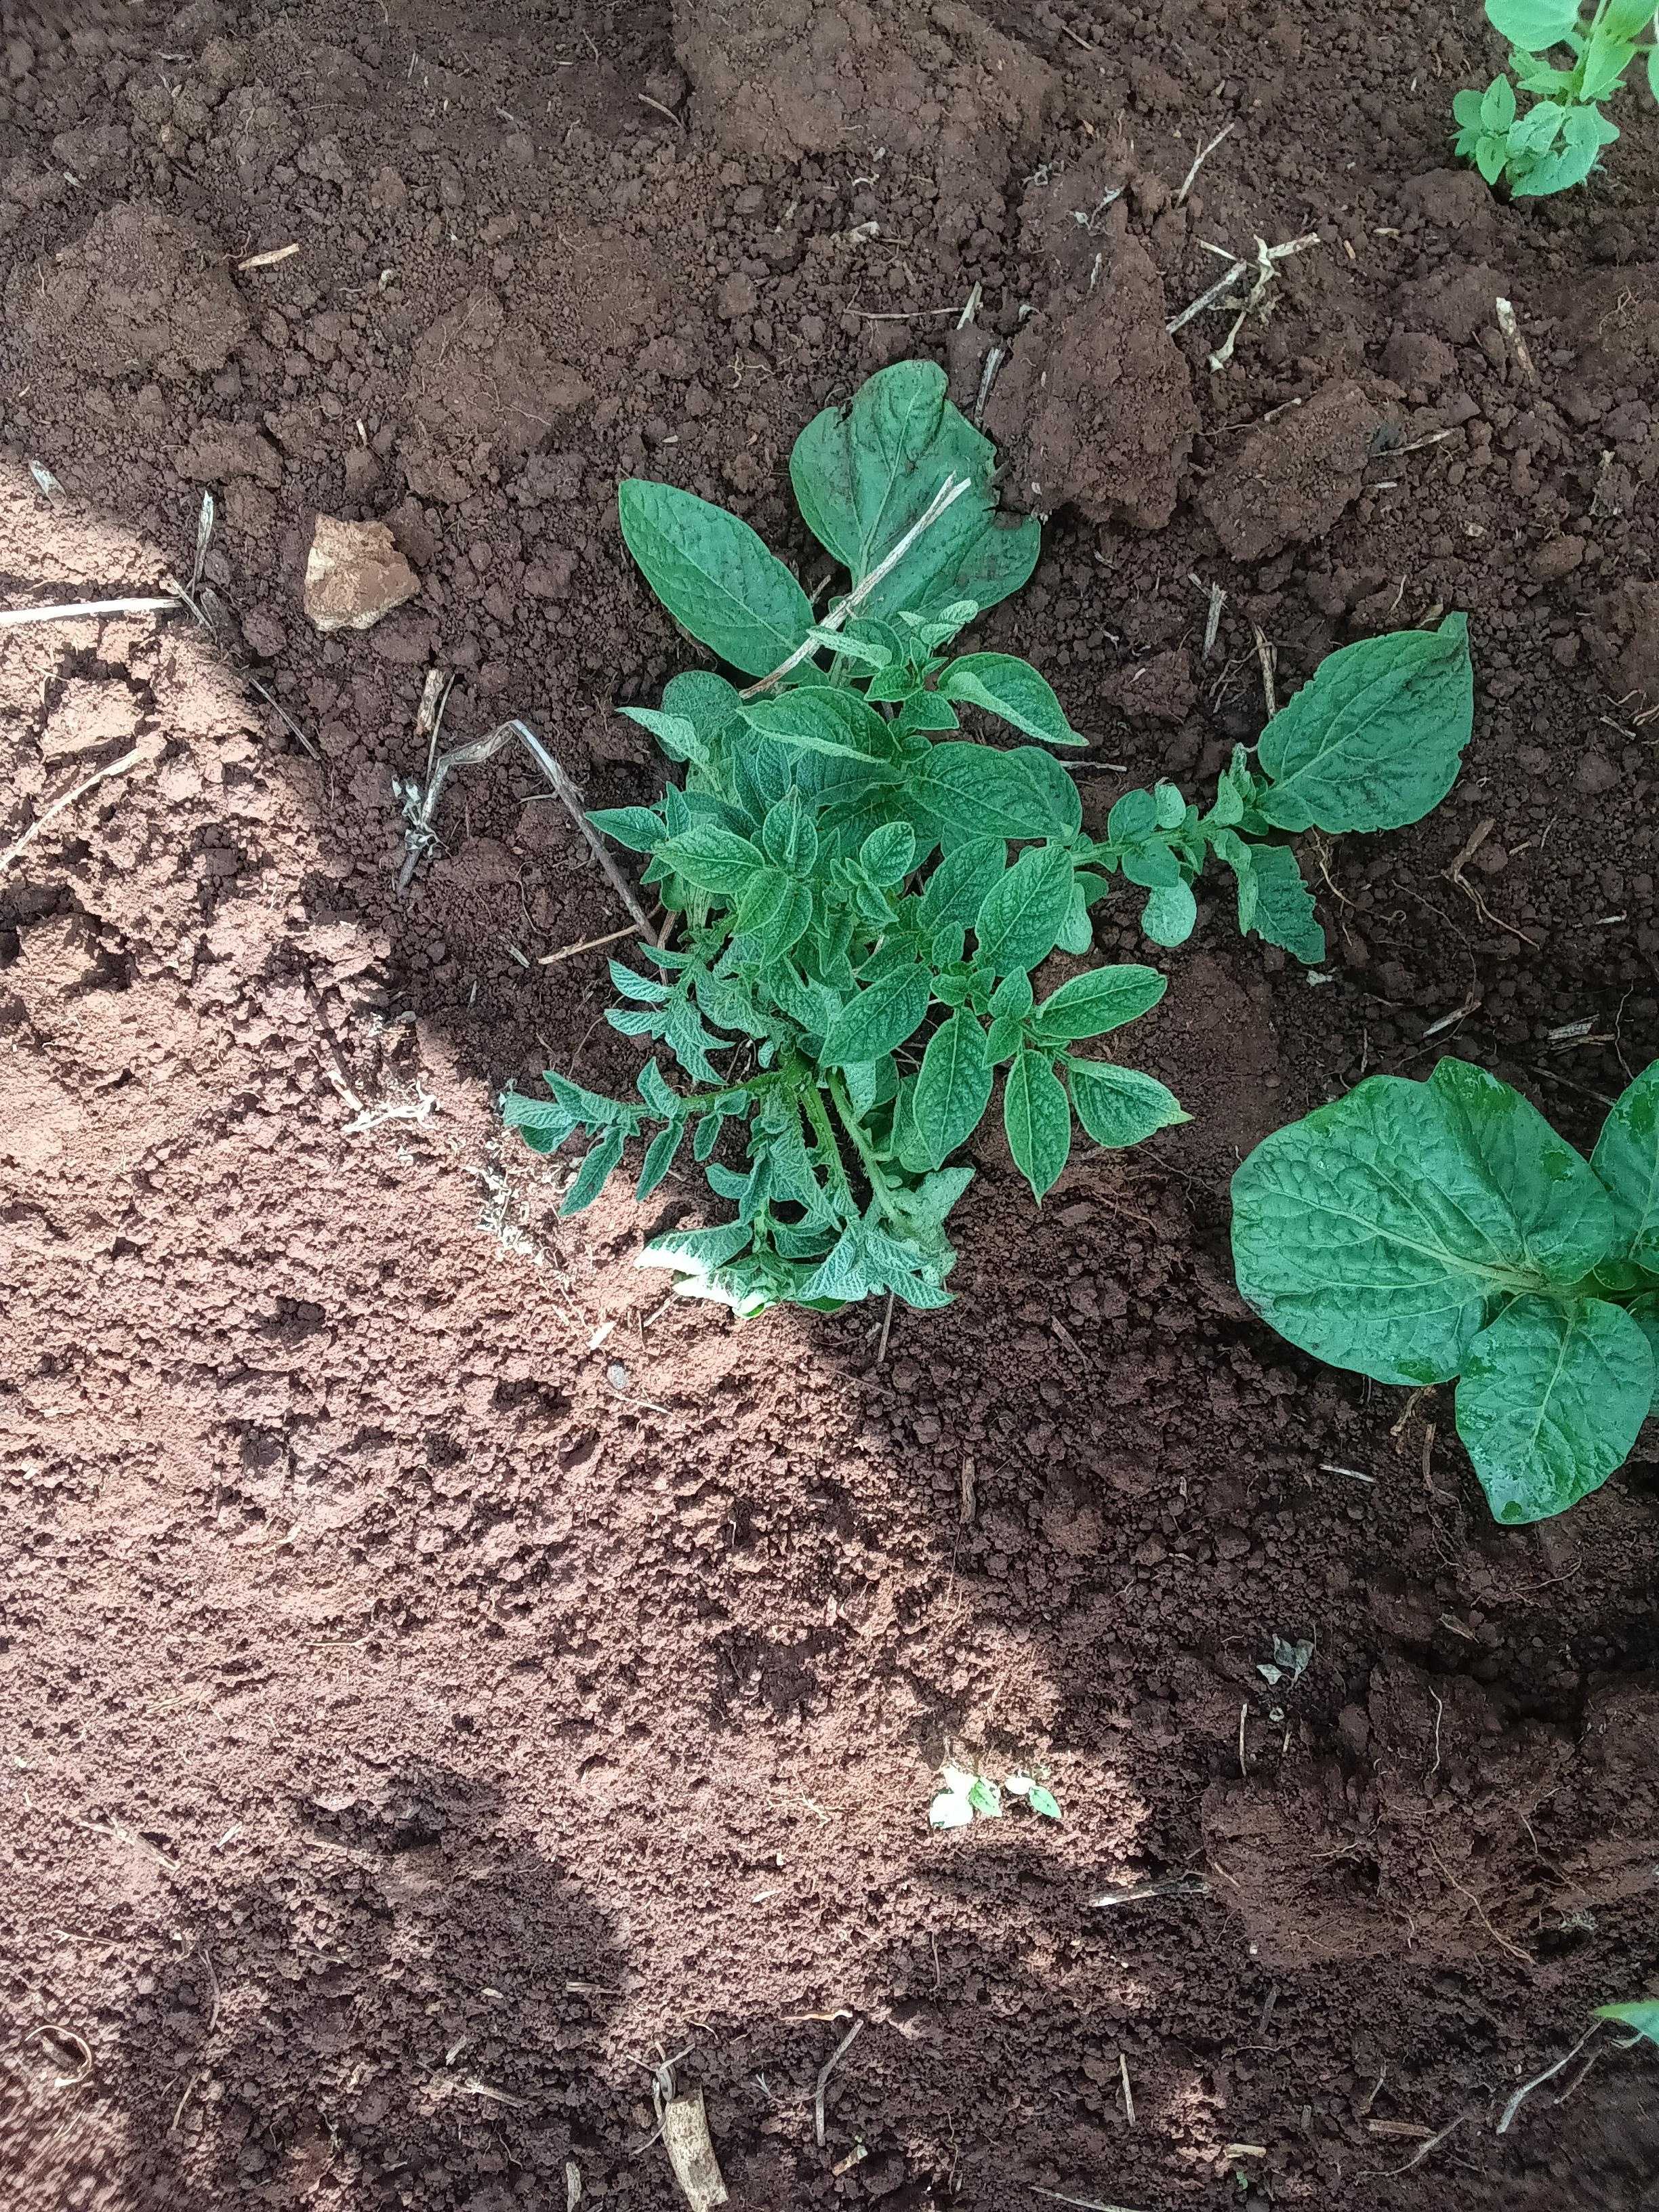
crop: potato
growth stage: vegetative
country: Kenya
